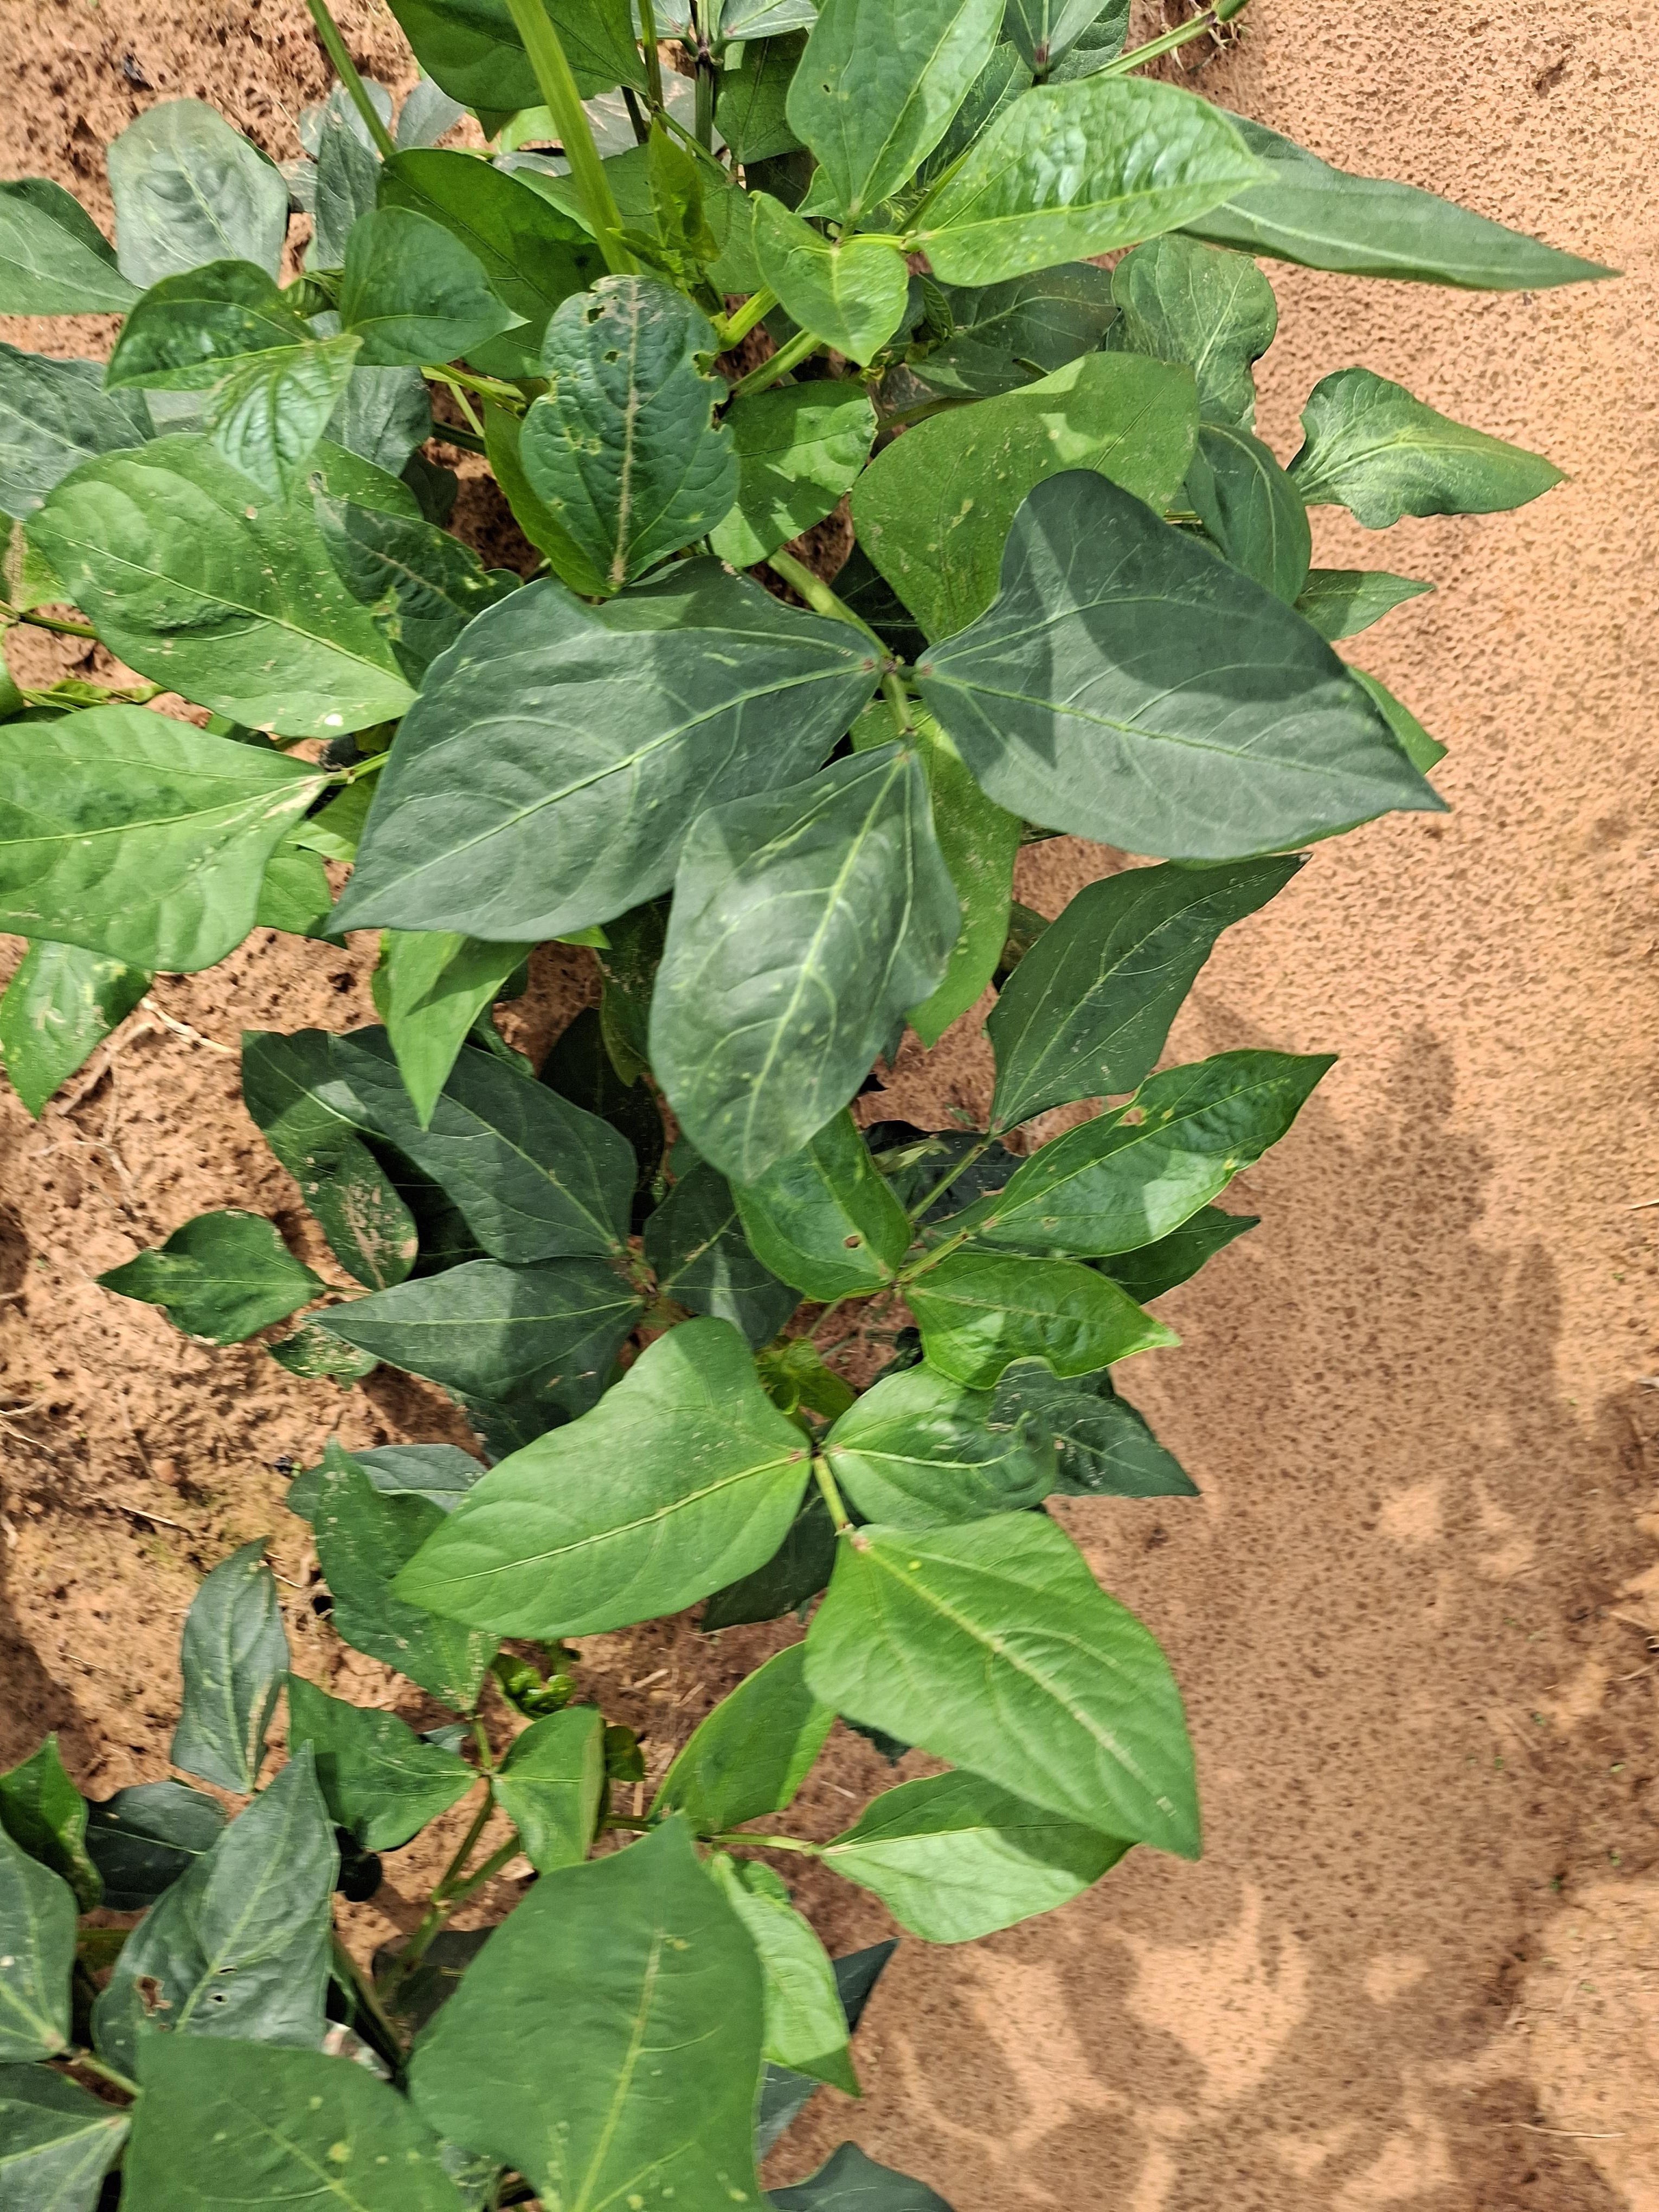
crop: cowpea
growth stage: vegetative
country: Nigeria
